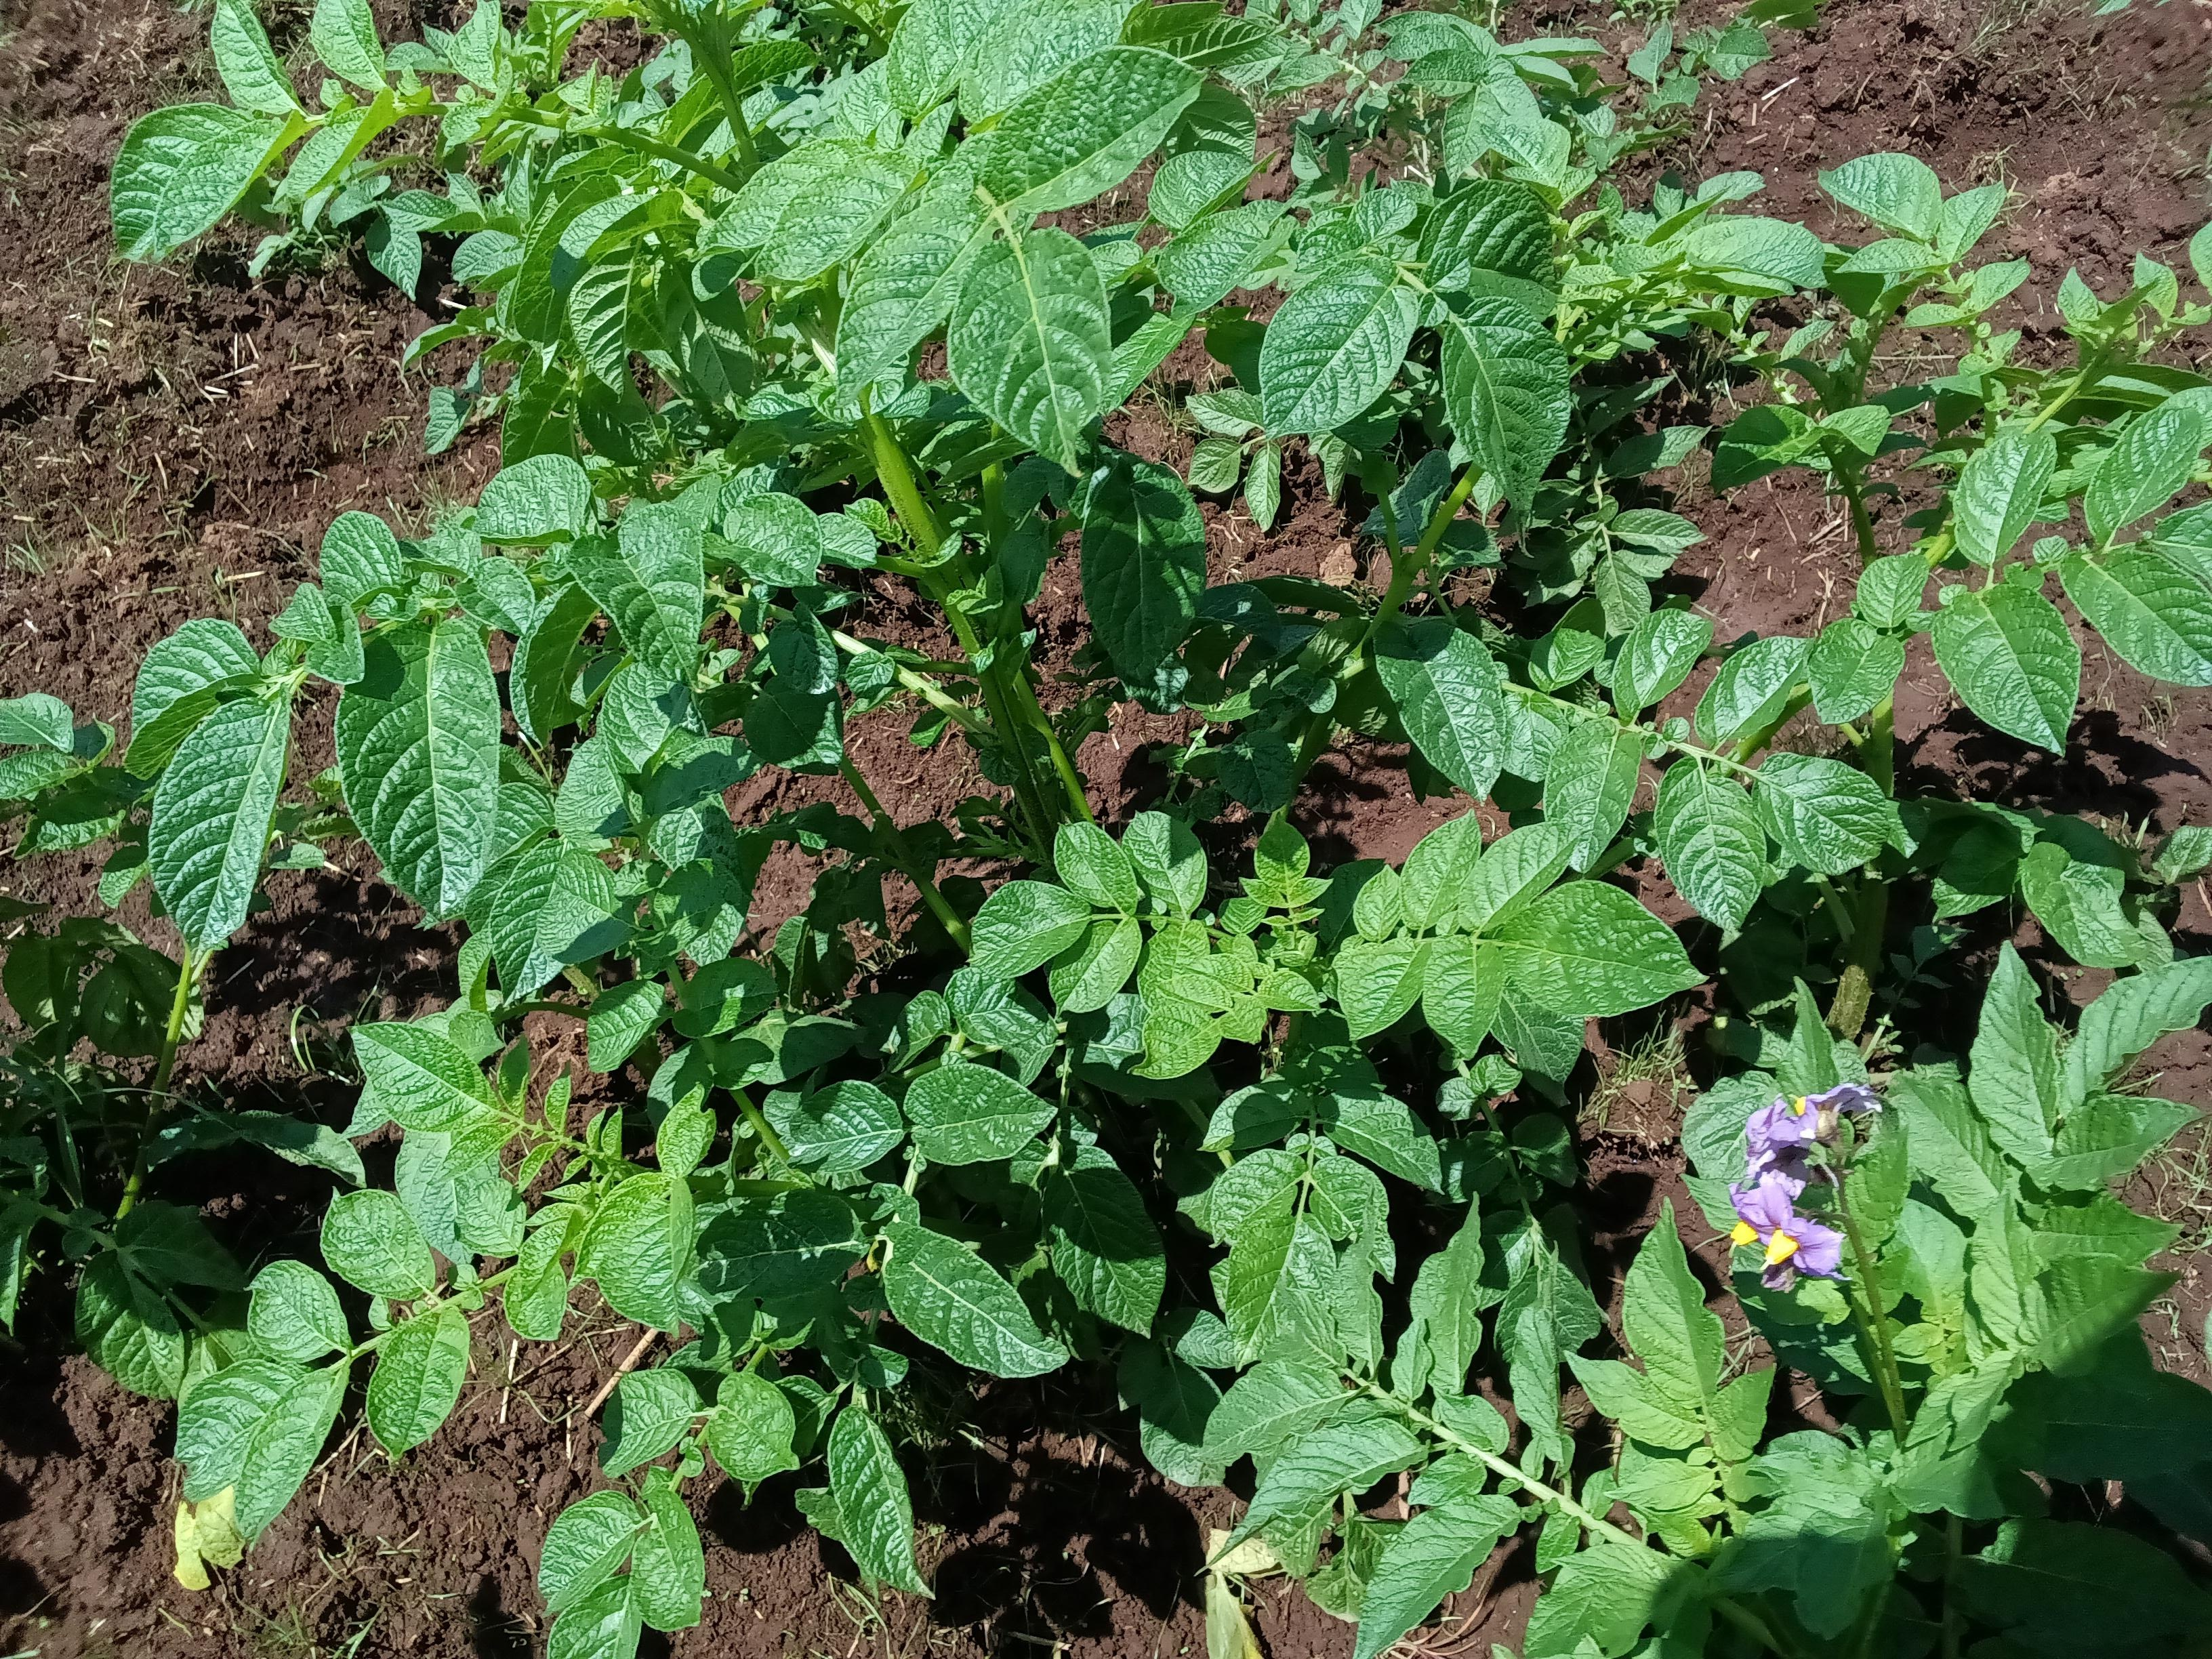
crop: potato
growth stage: vegetative
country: Kenya
